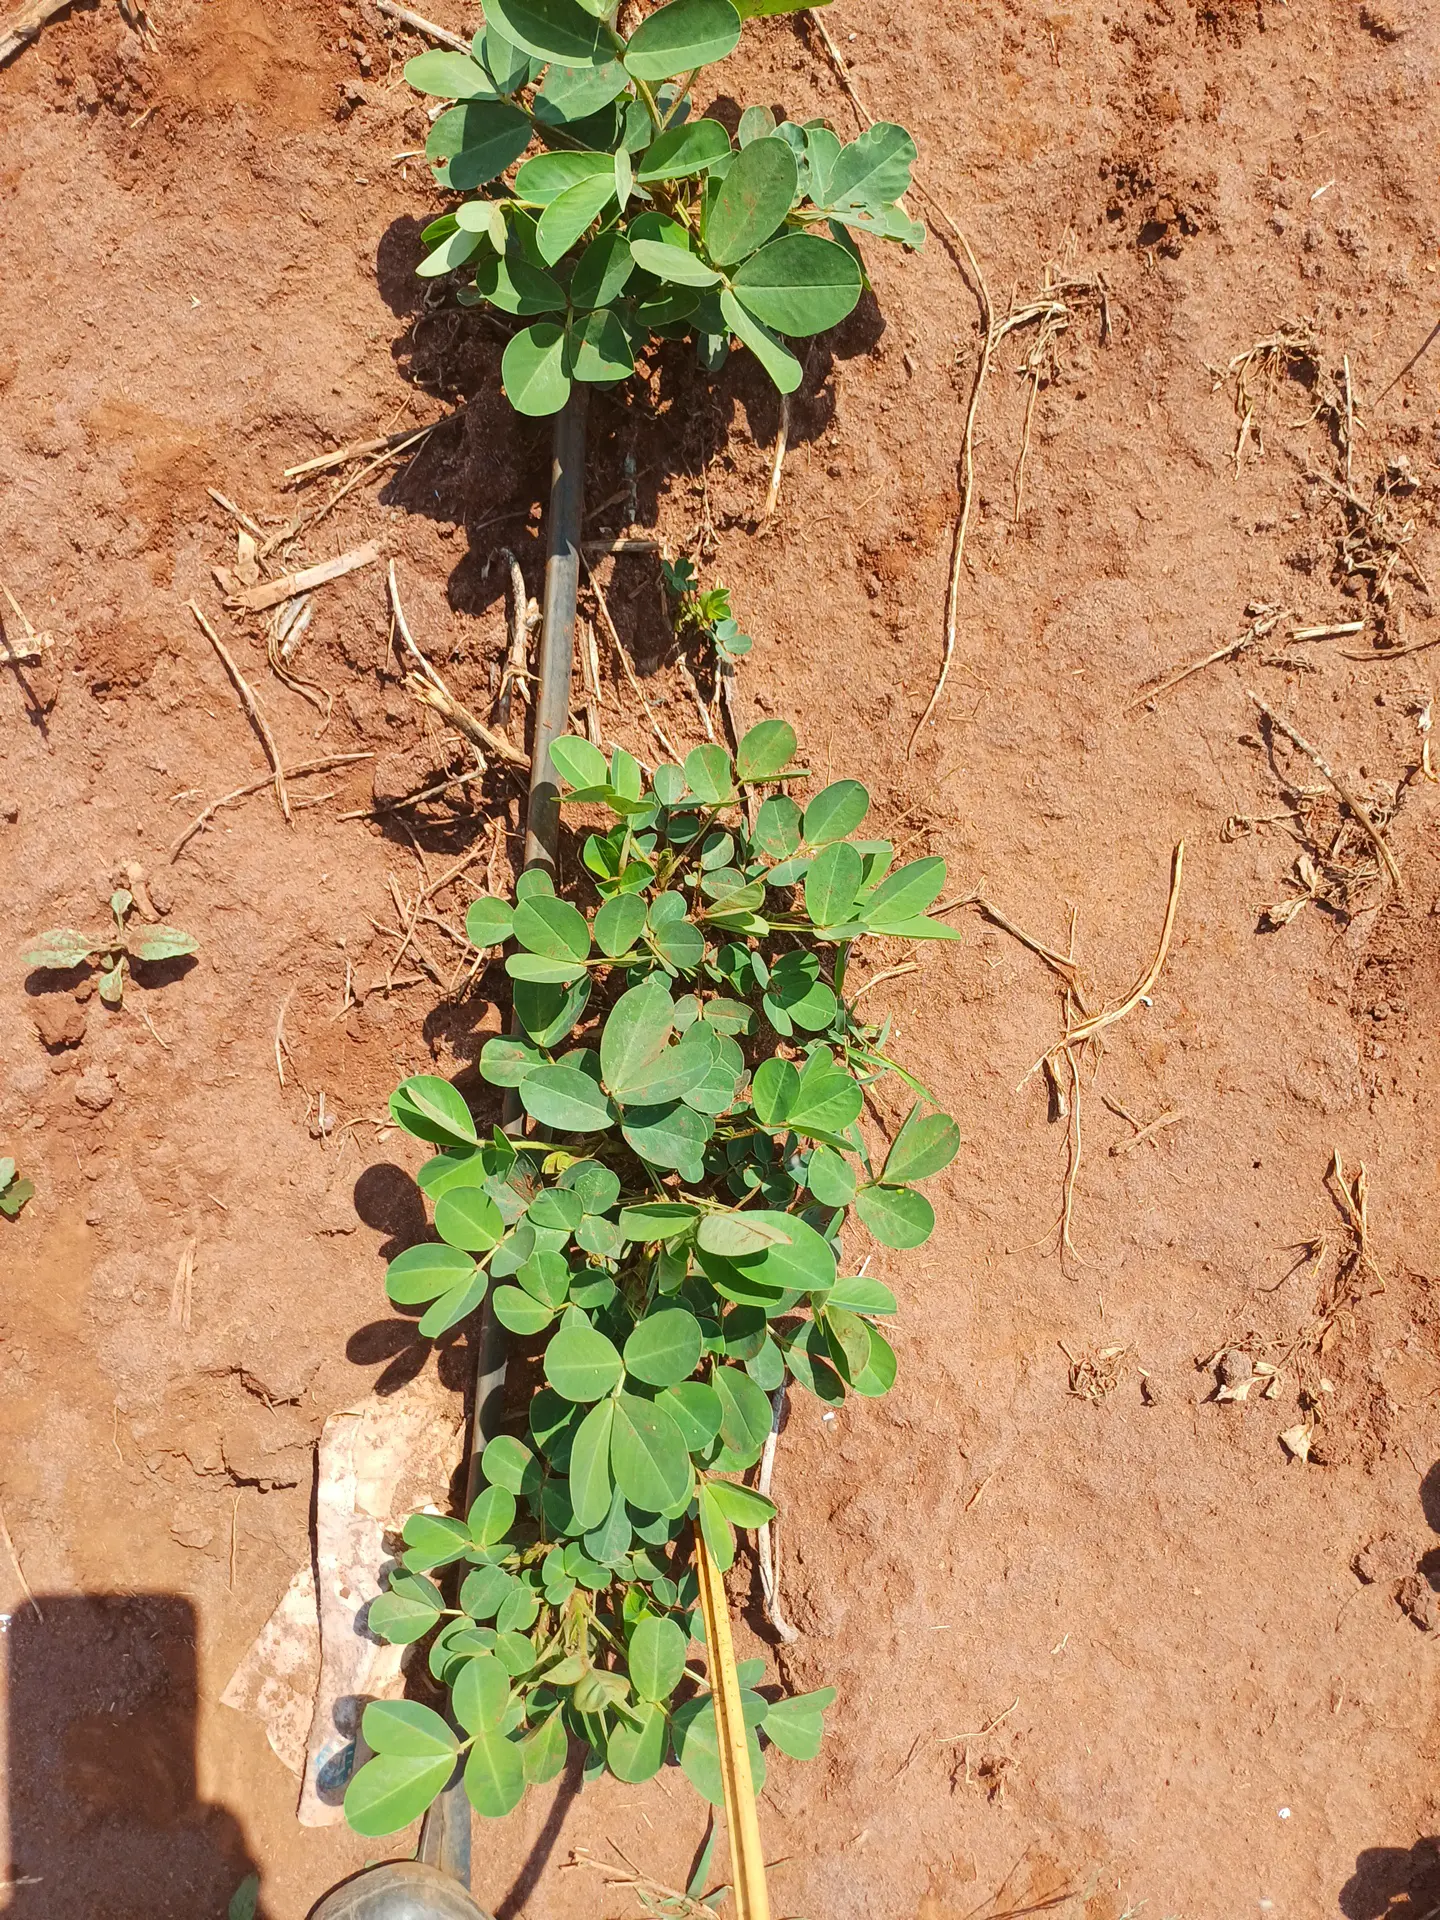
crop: groundnut
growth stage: vegetative
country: Kenya
